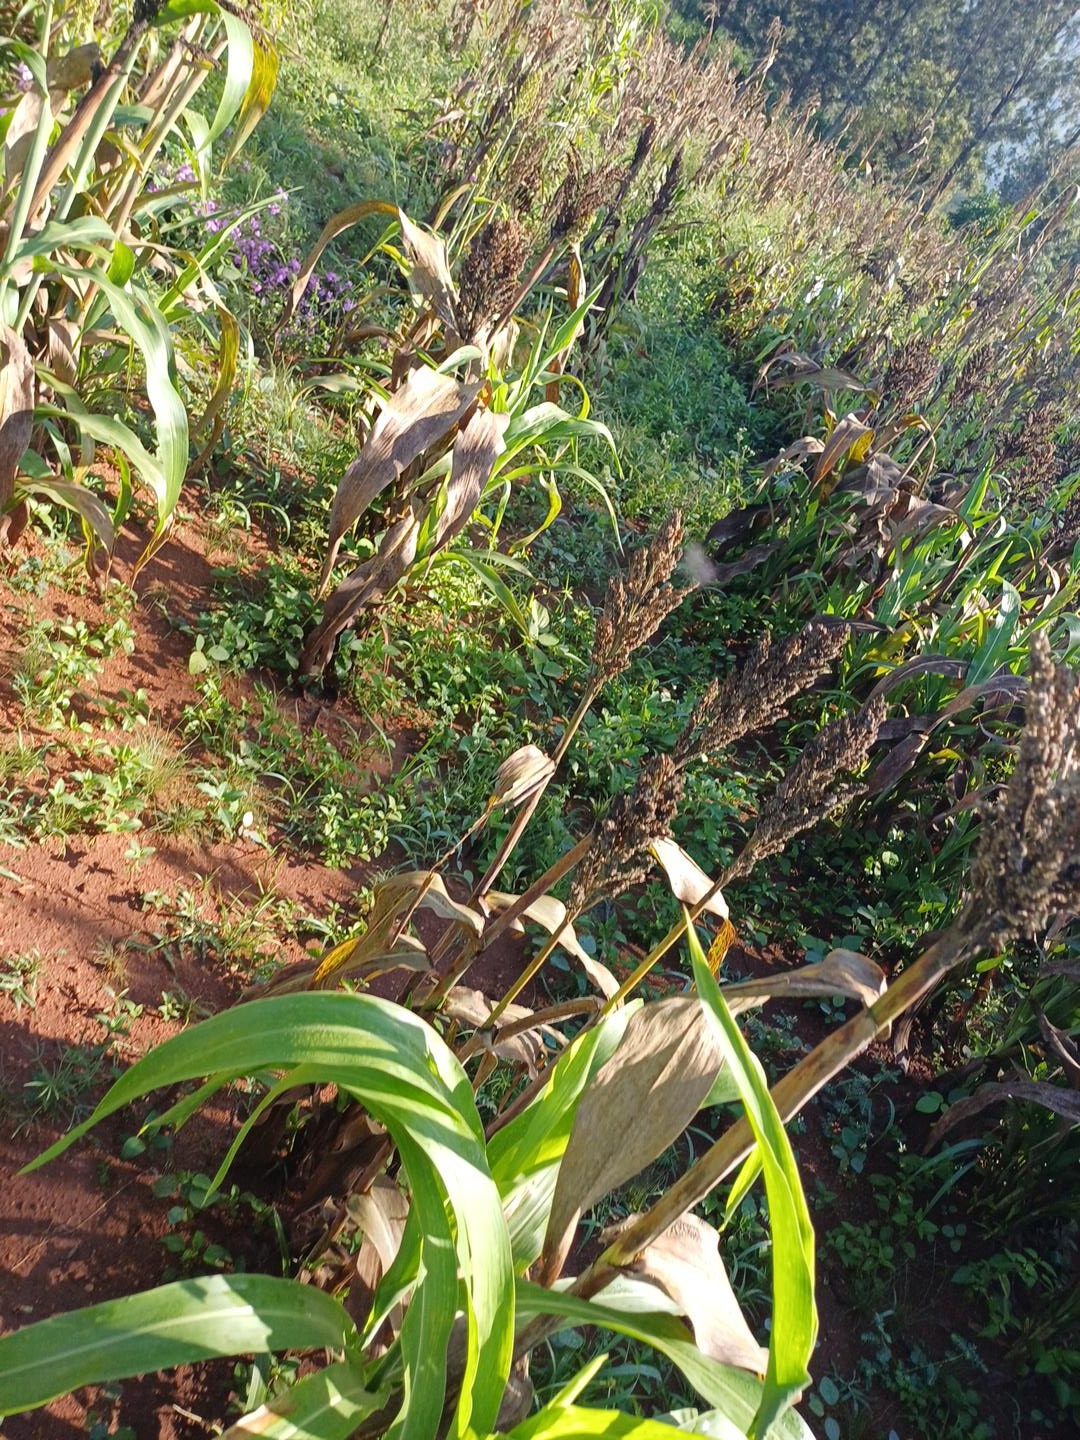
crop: sorghum
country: Kenya
